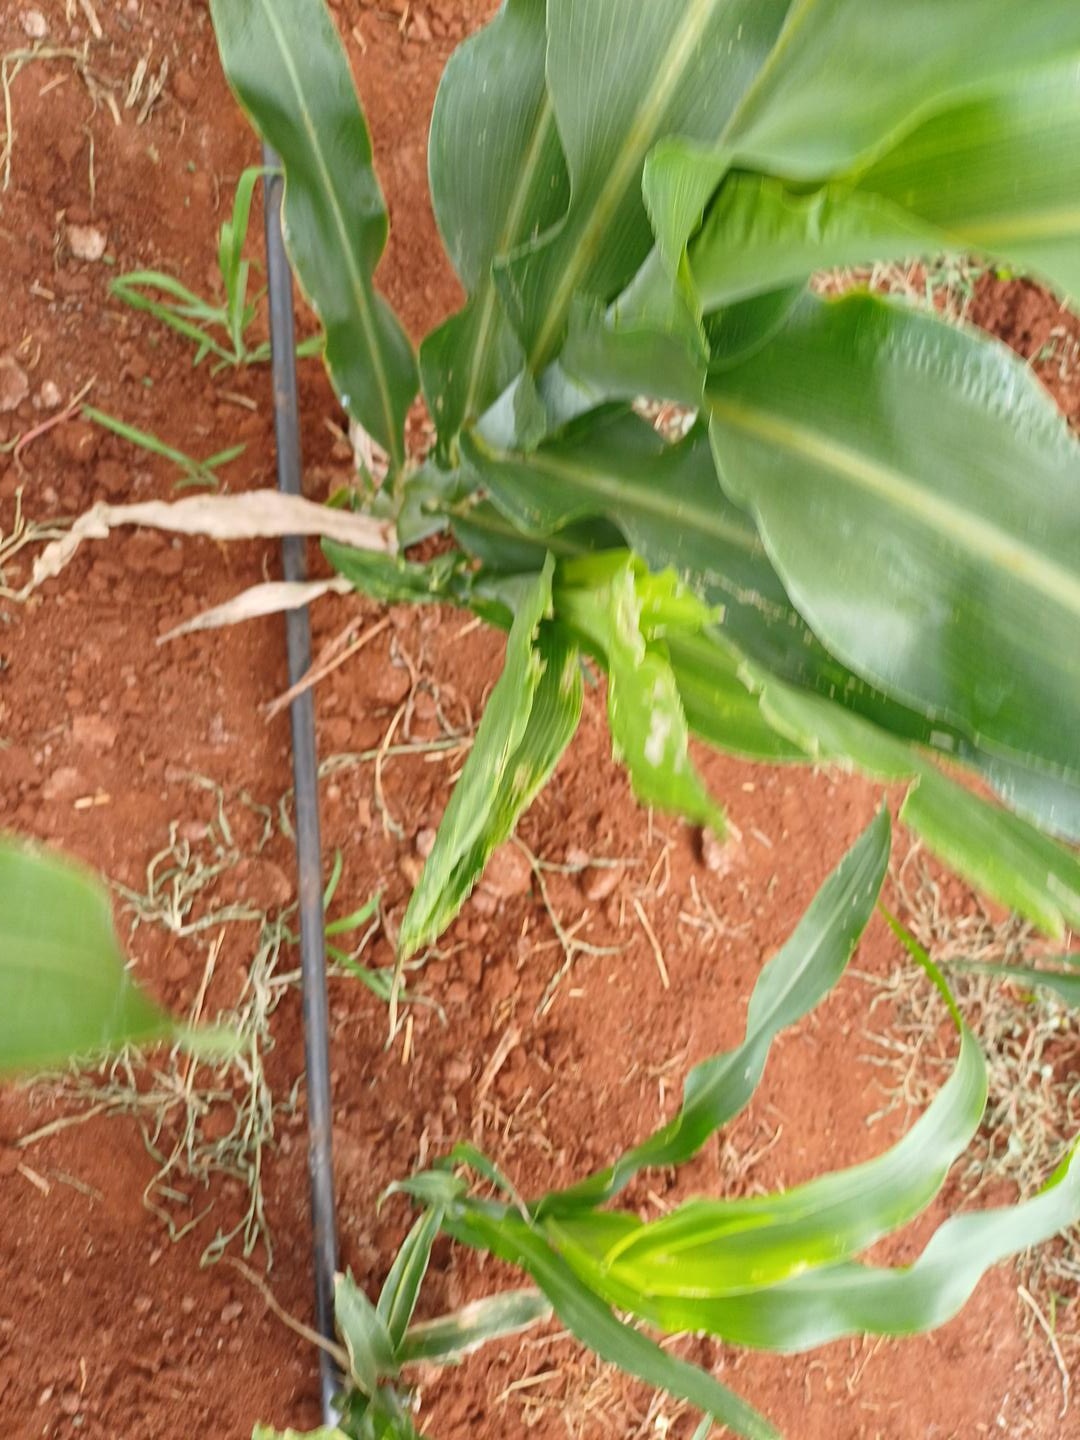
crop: sorghum
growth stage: vegetative
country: Kenya
